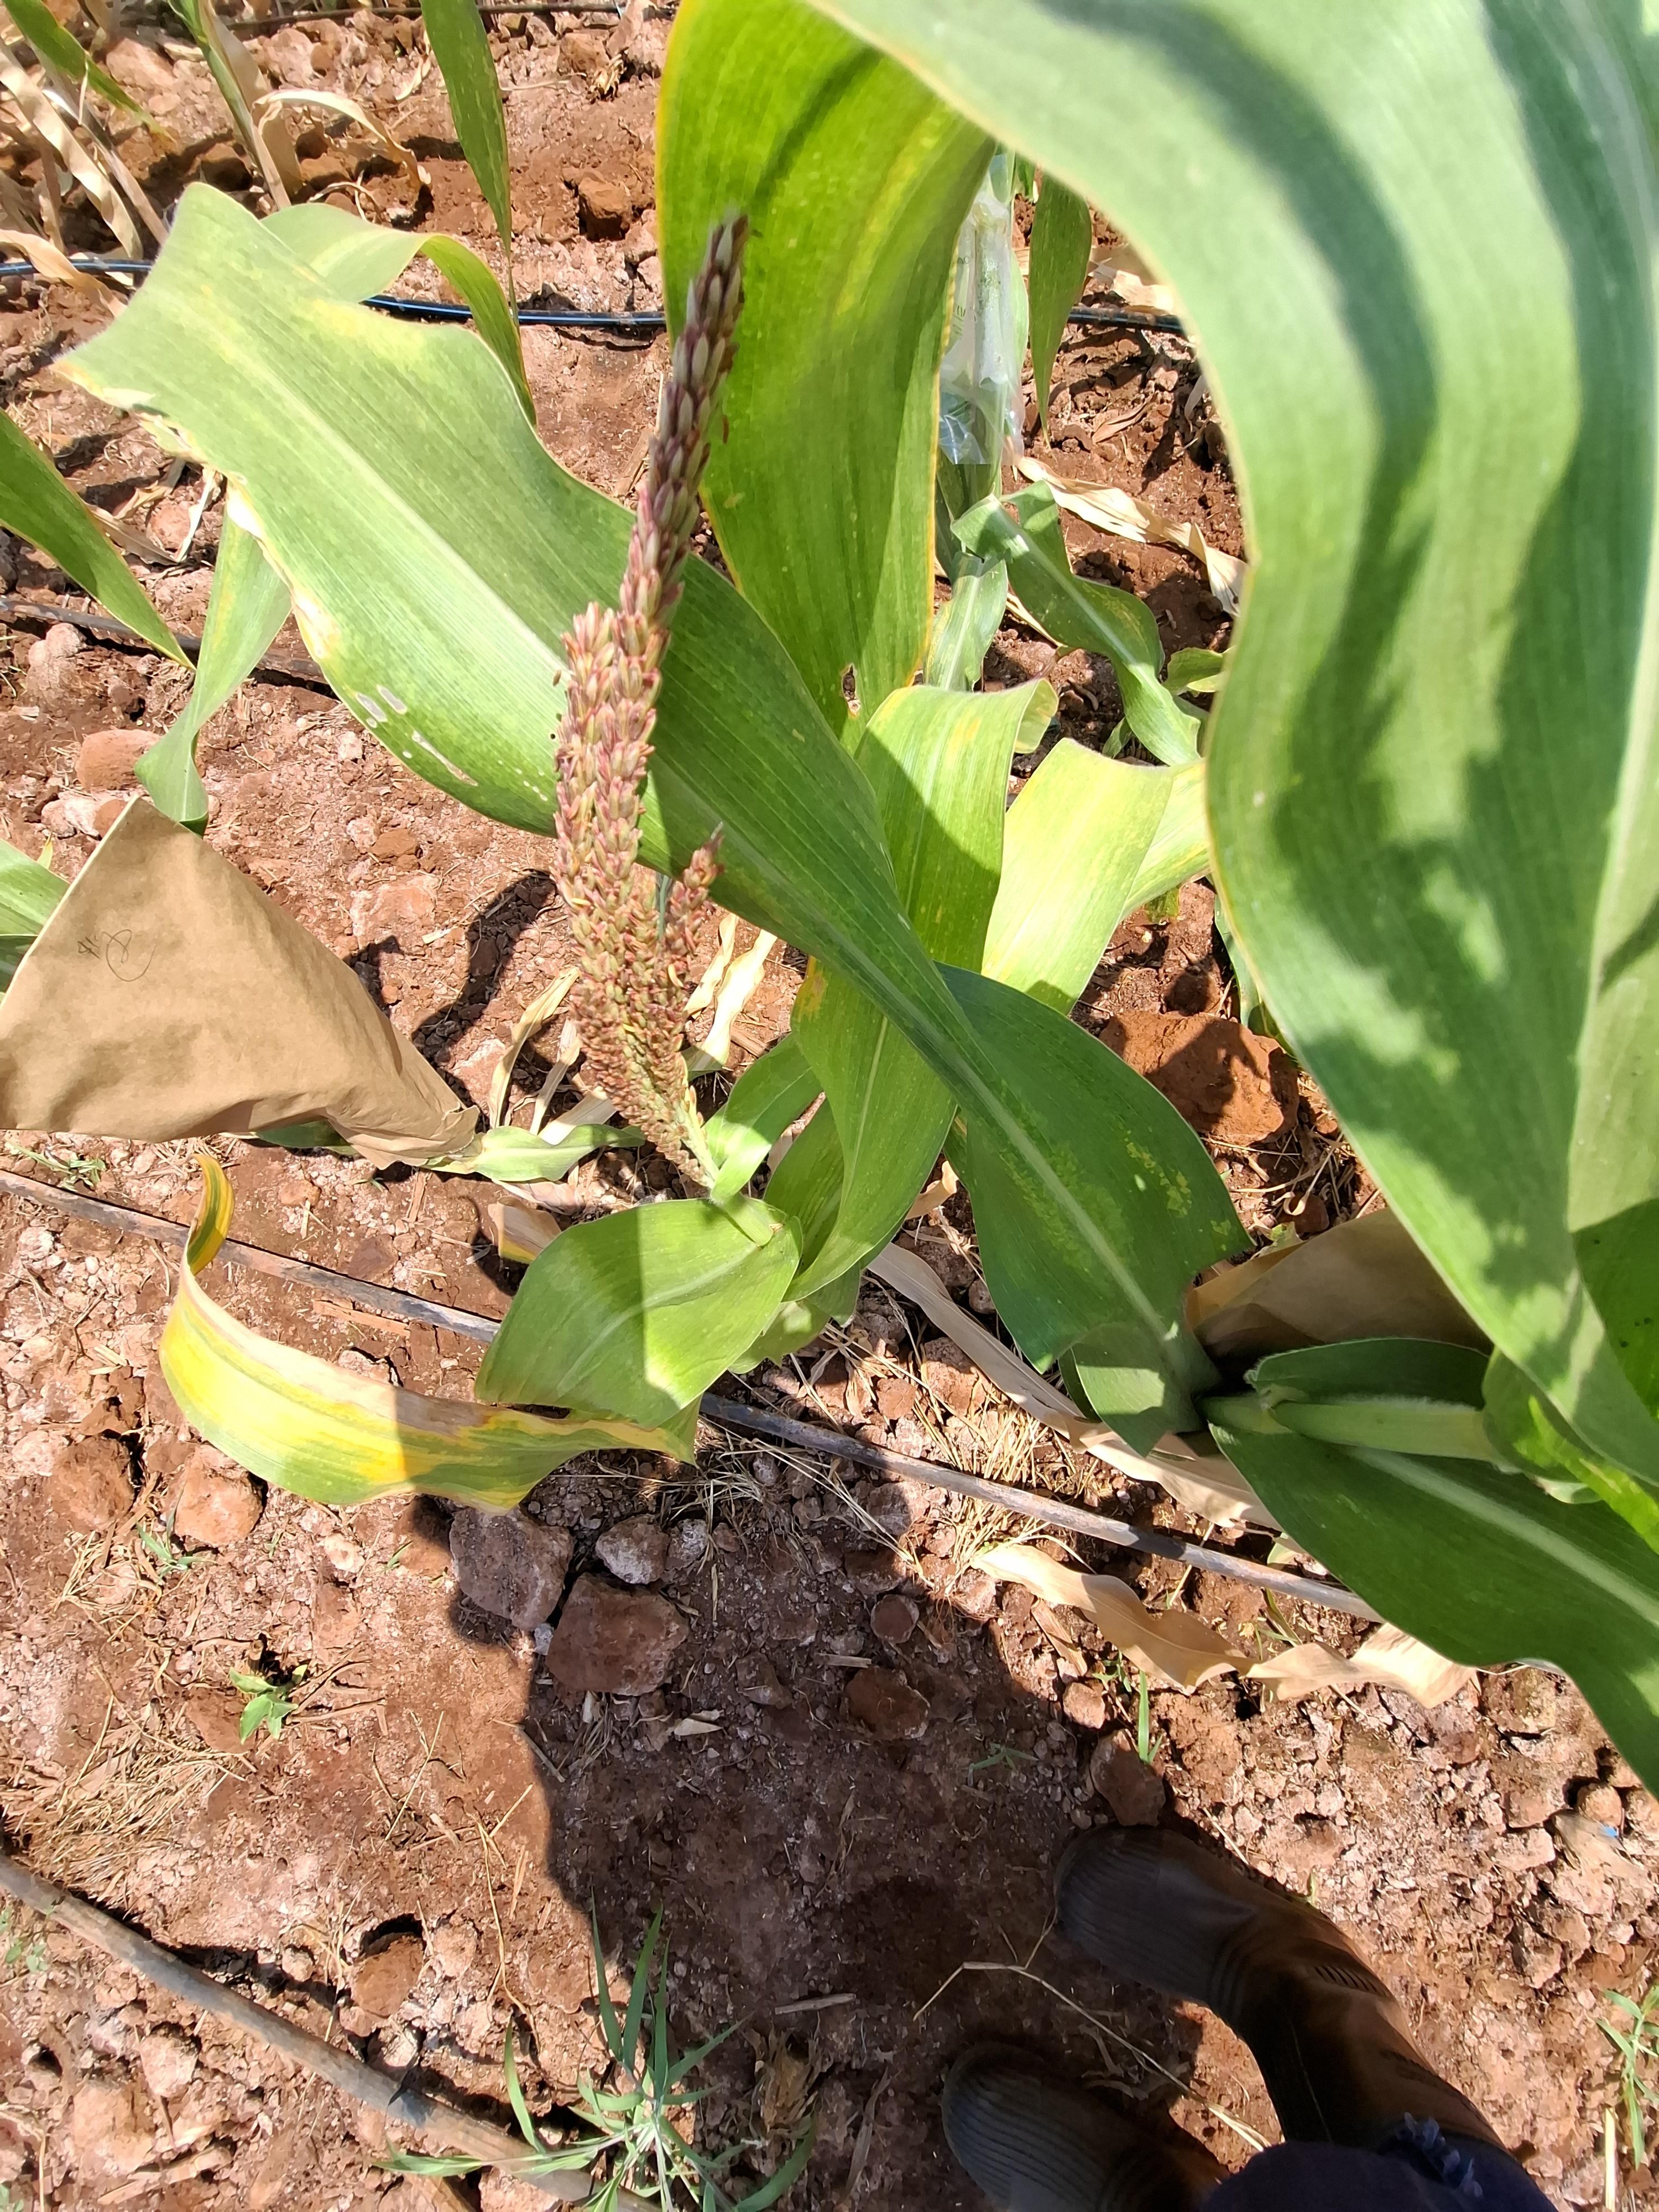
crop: maize
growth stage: flowering
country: Kenya
